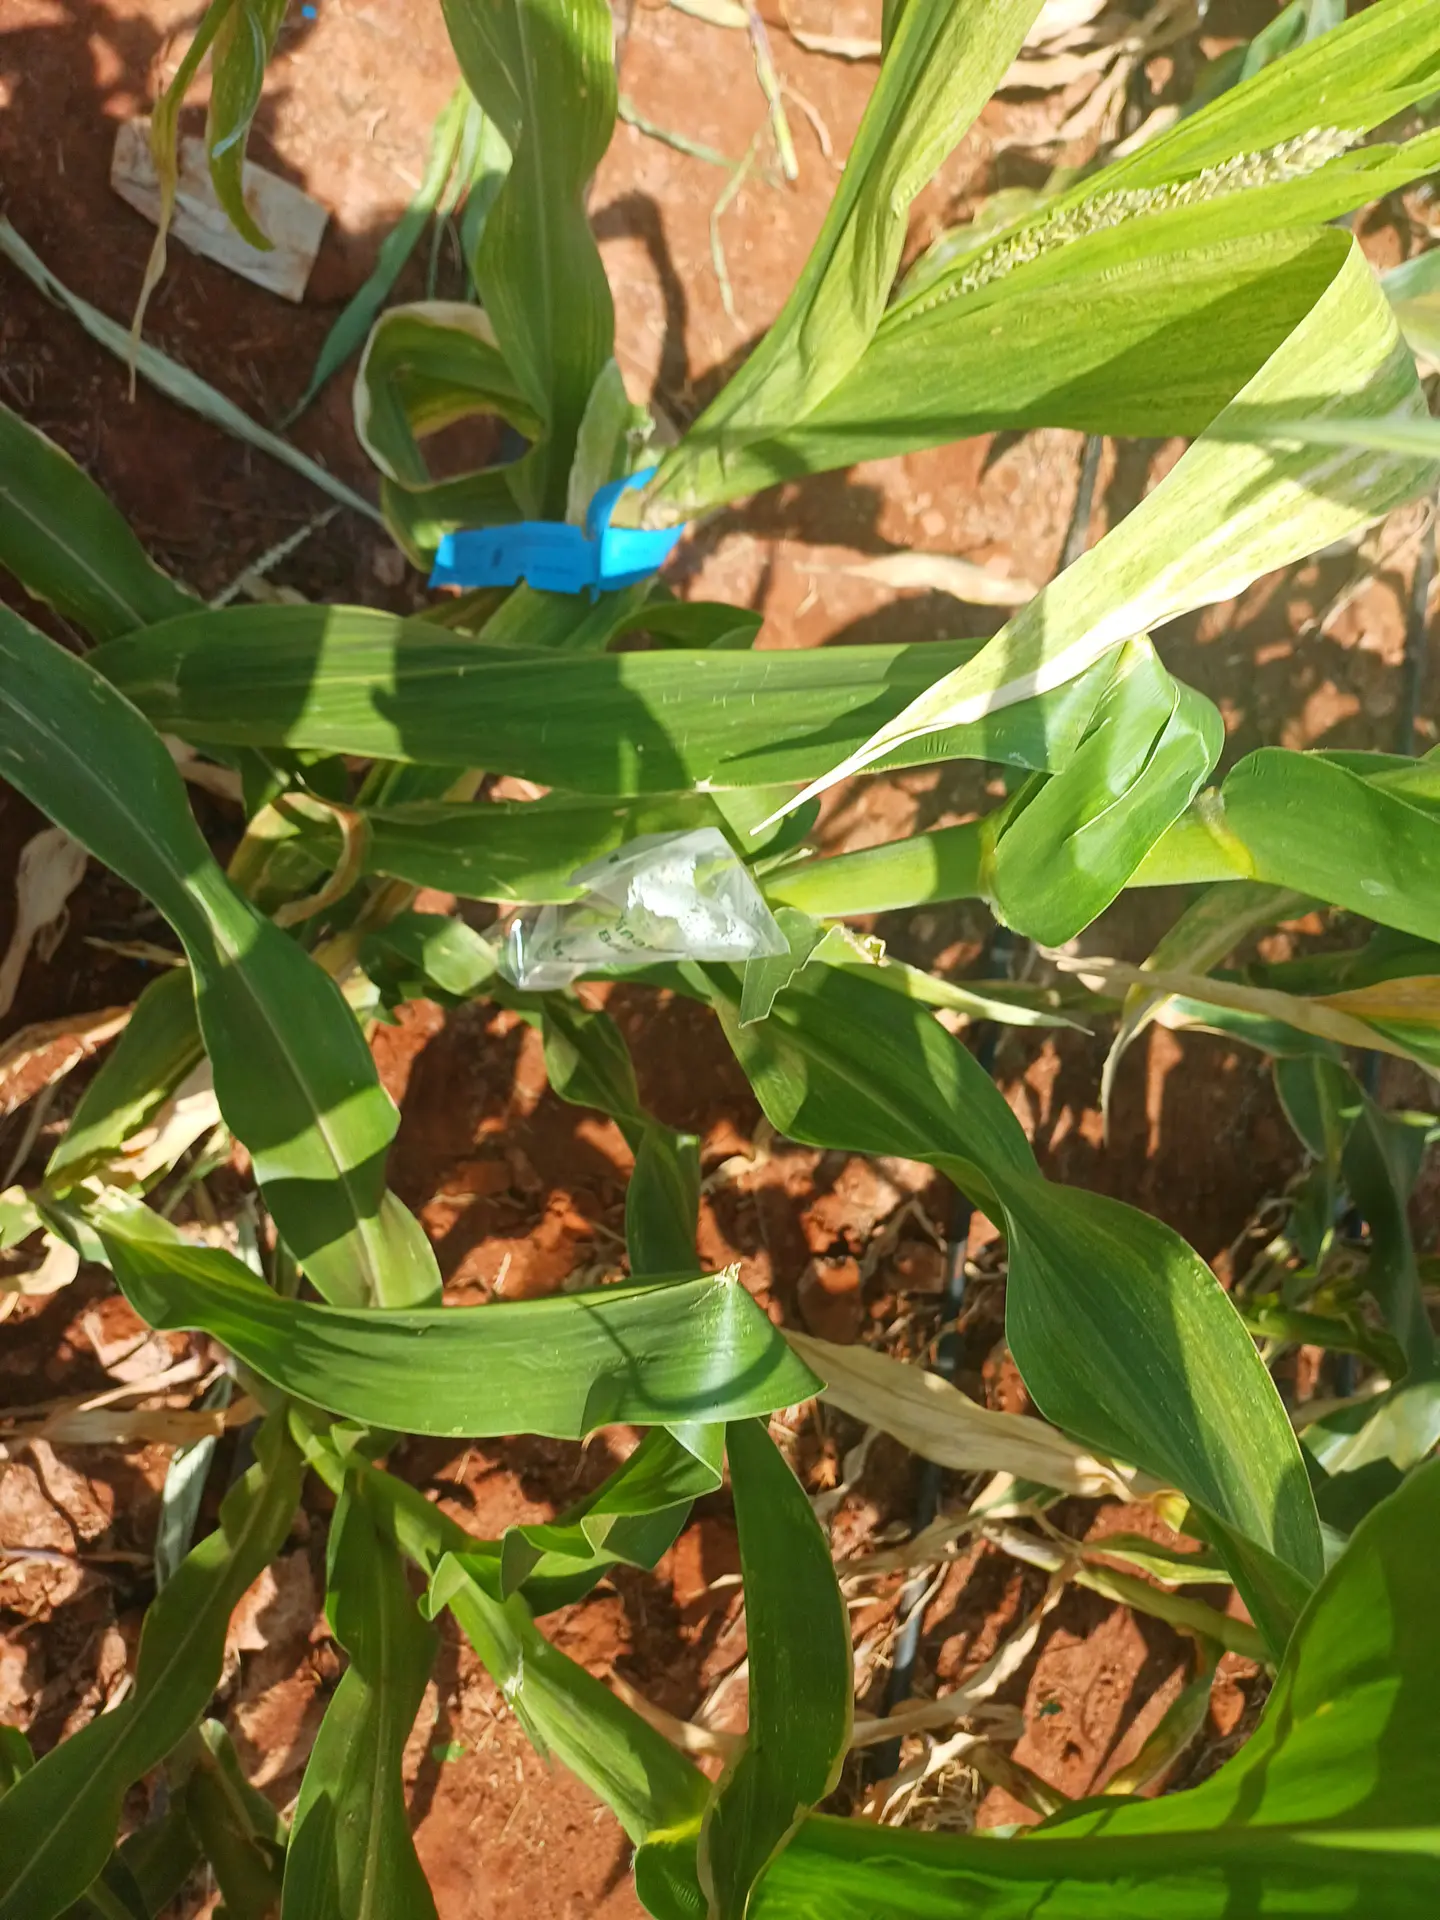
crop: maize
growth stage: flowering
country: Kenya
